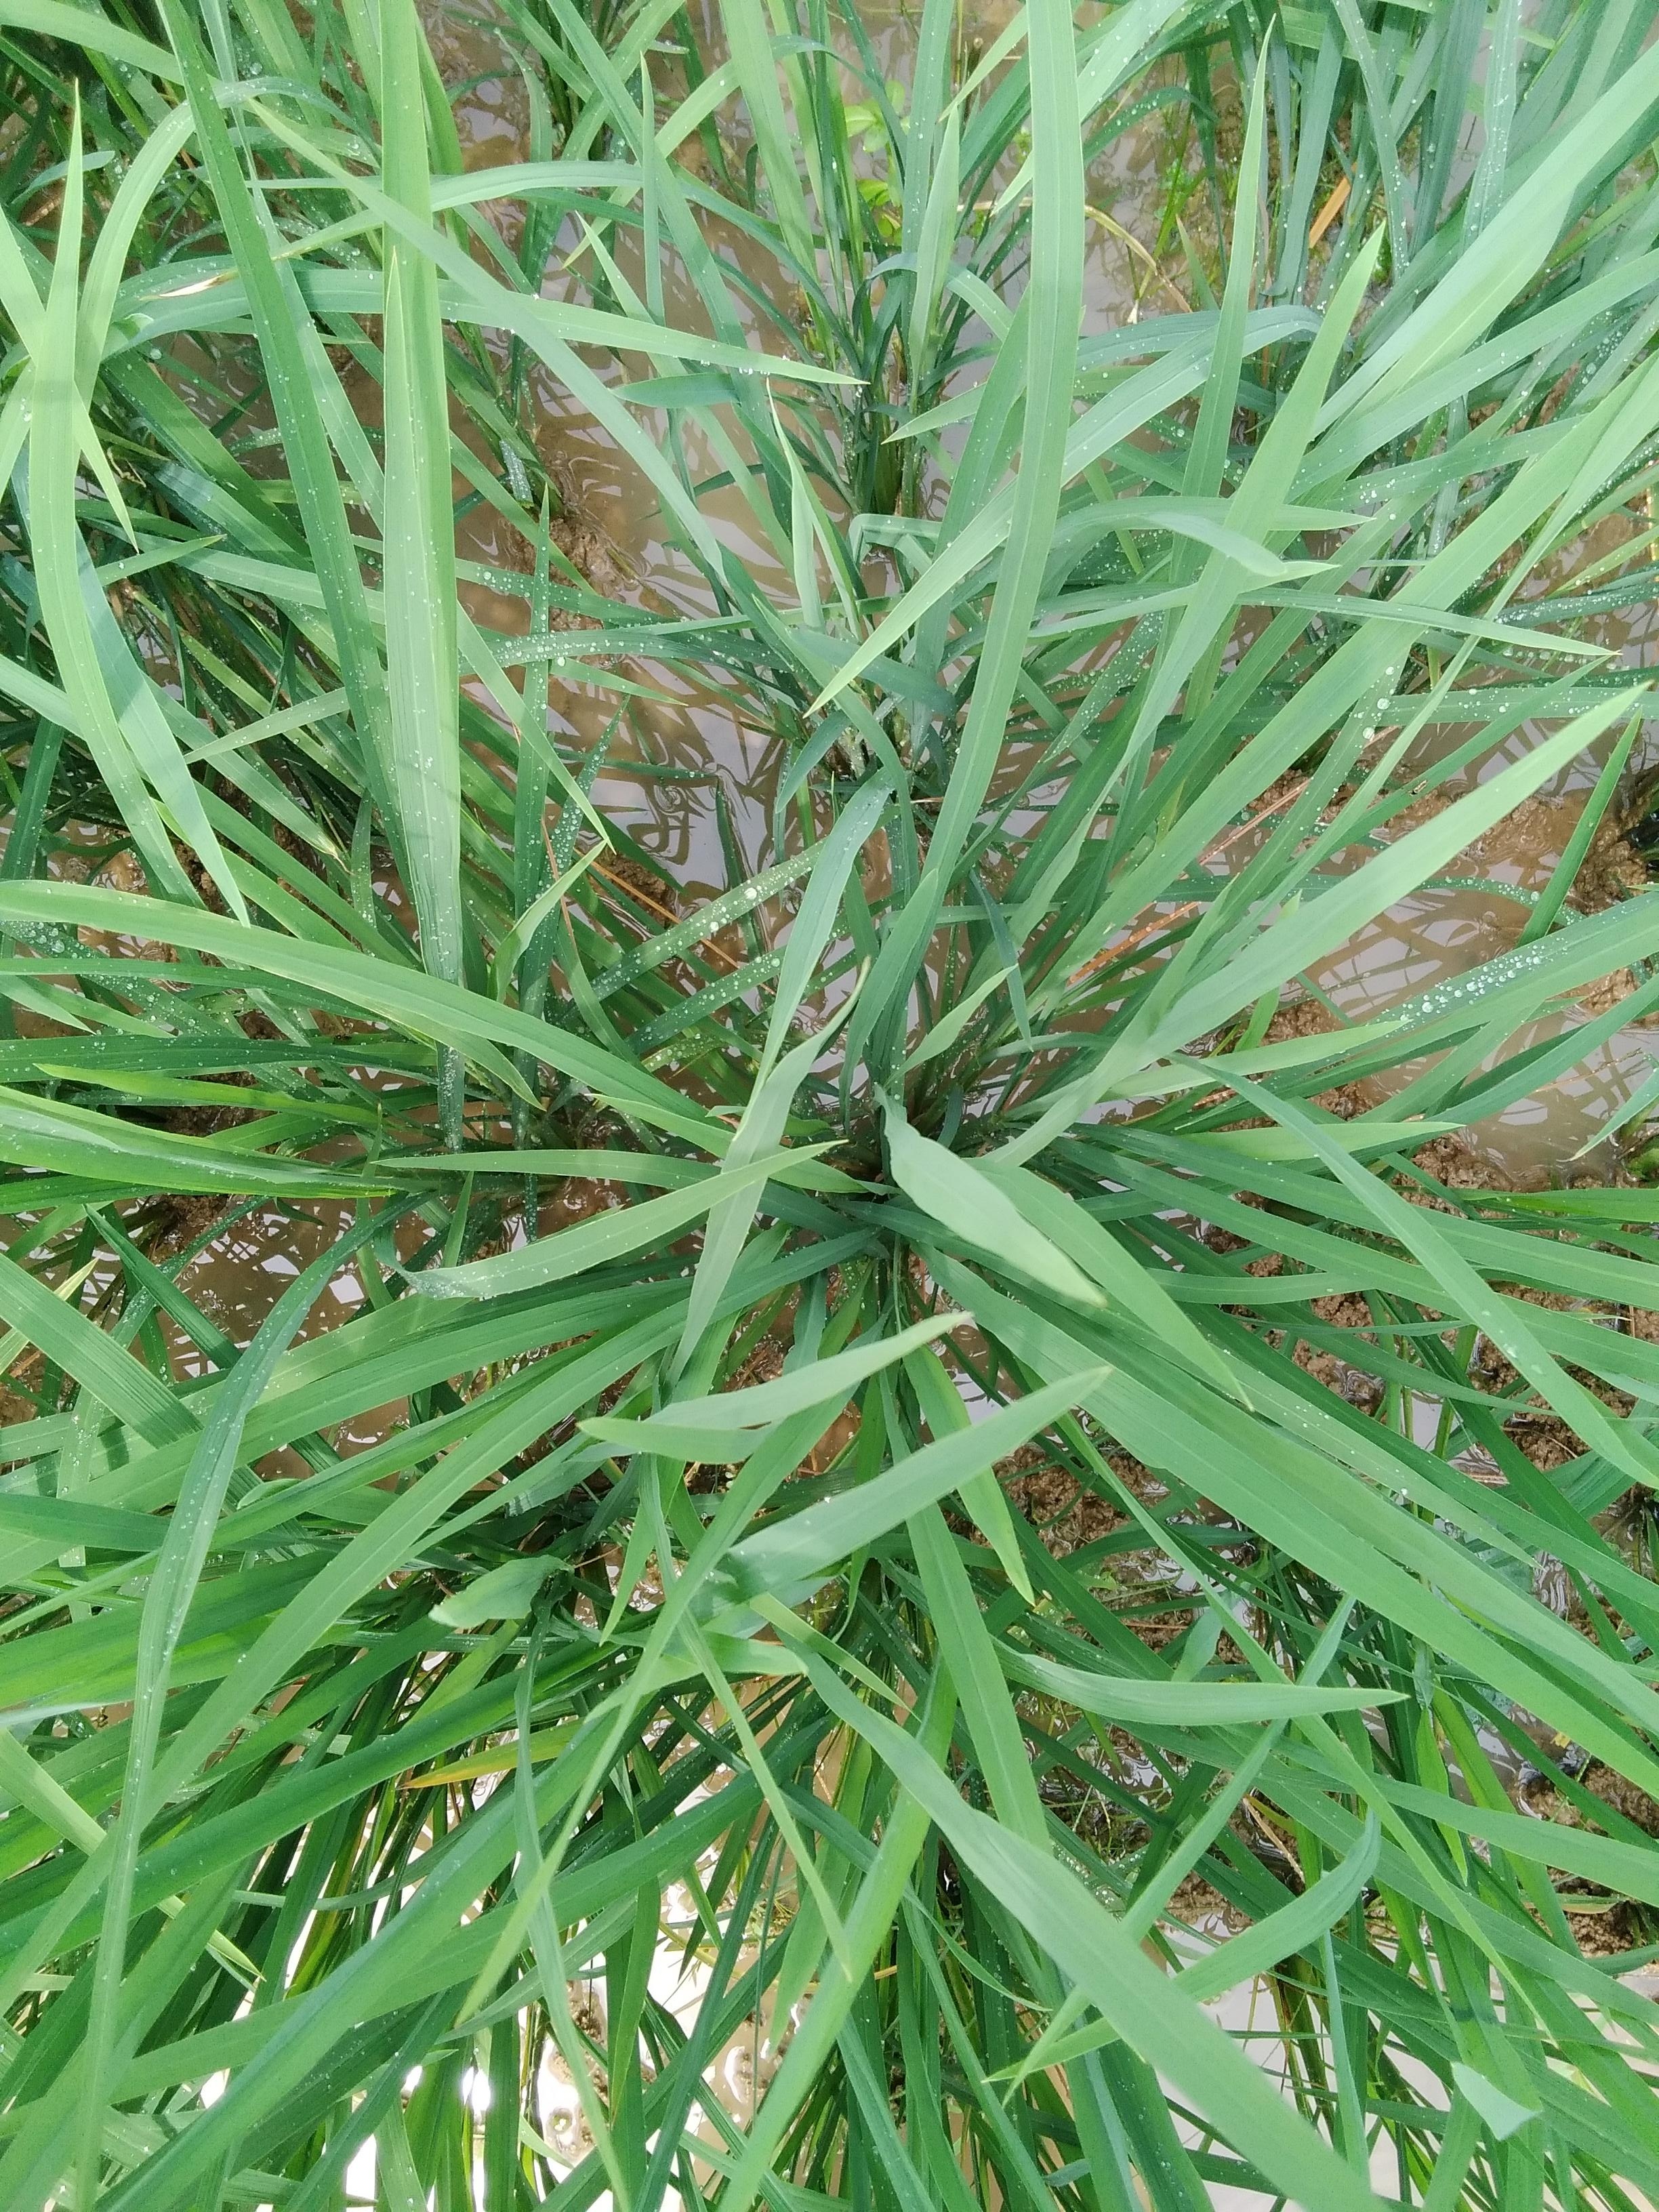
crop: rice
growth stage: vegetative
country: Nigeria
